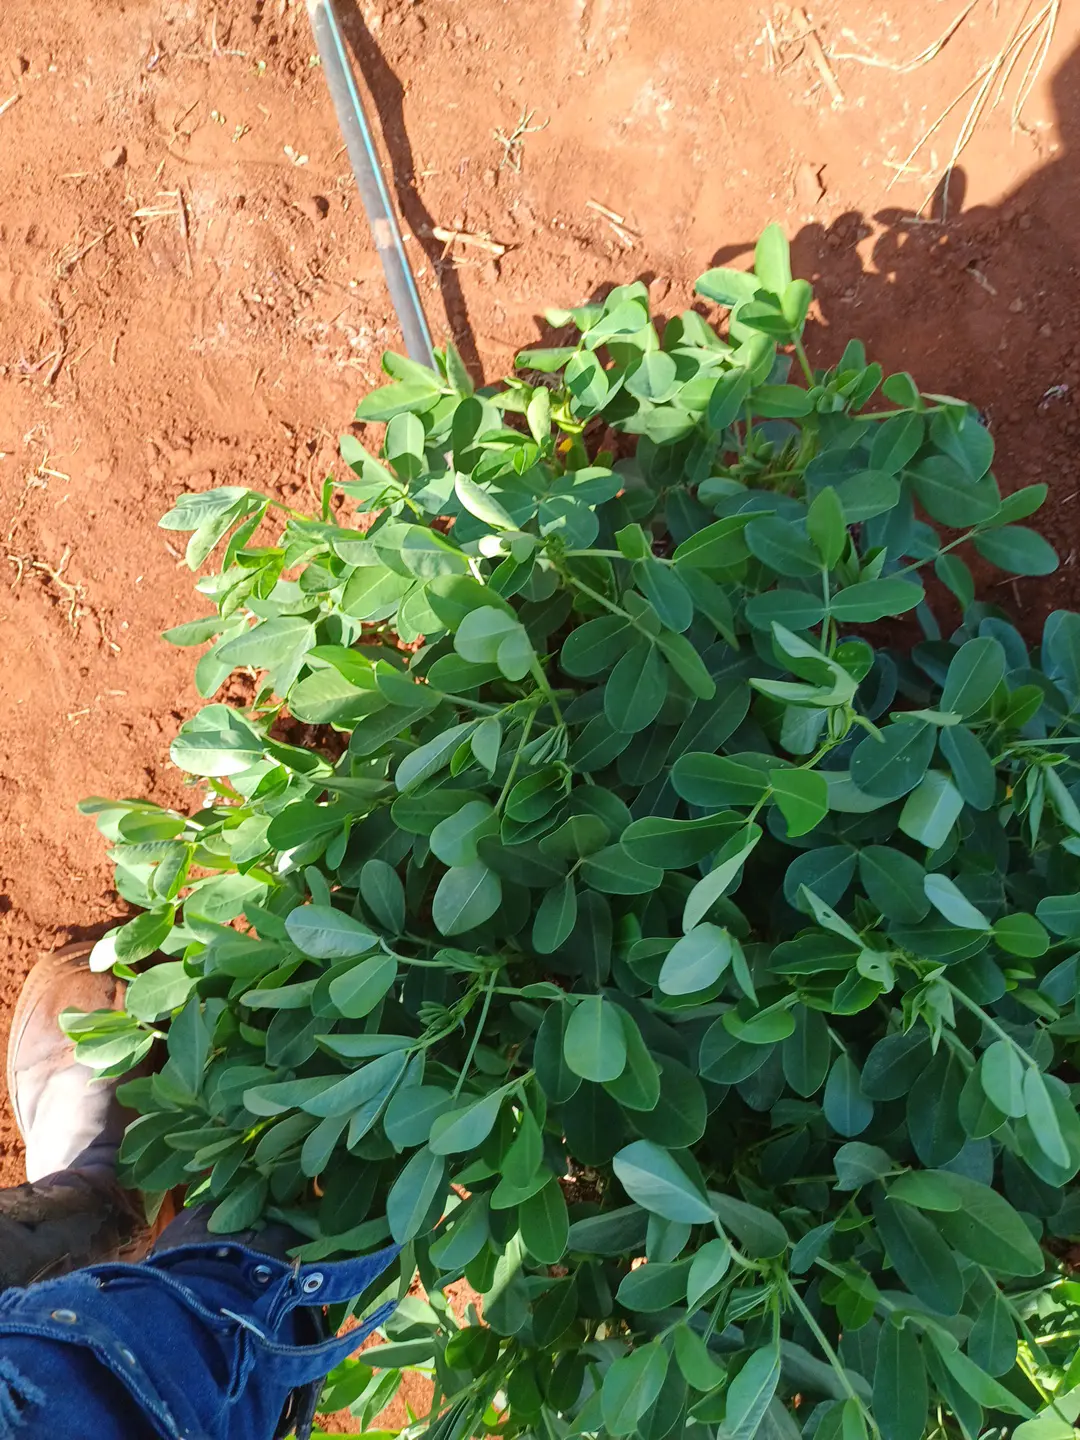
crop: groundnut
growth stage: flowering
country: Kenya
